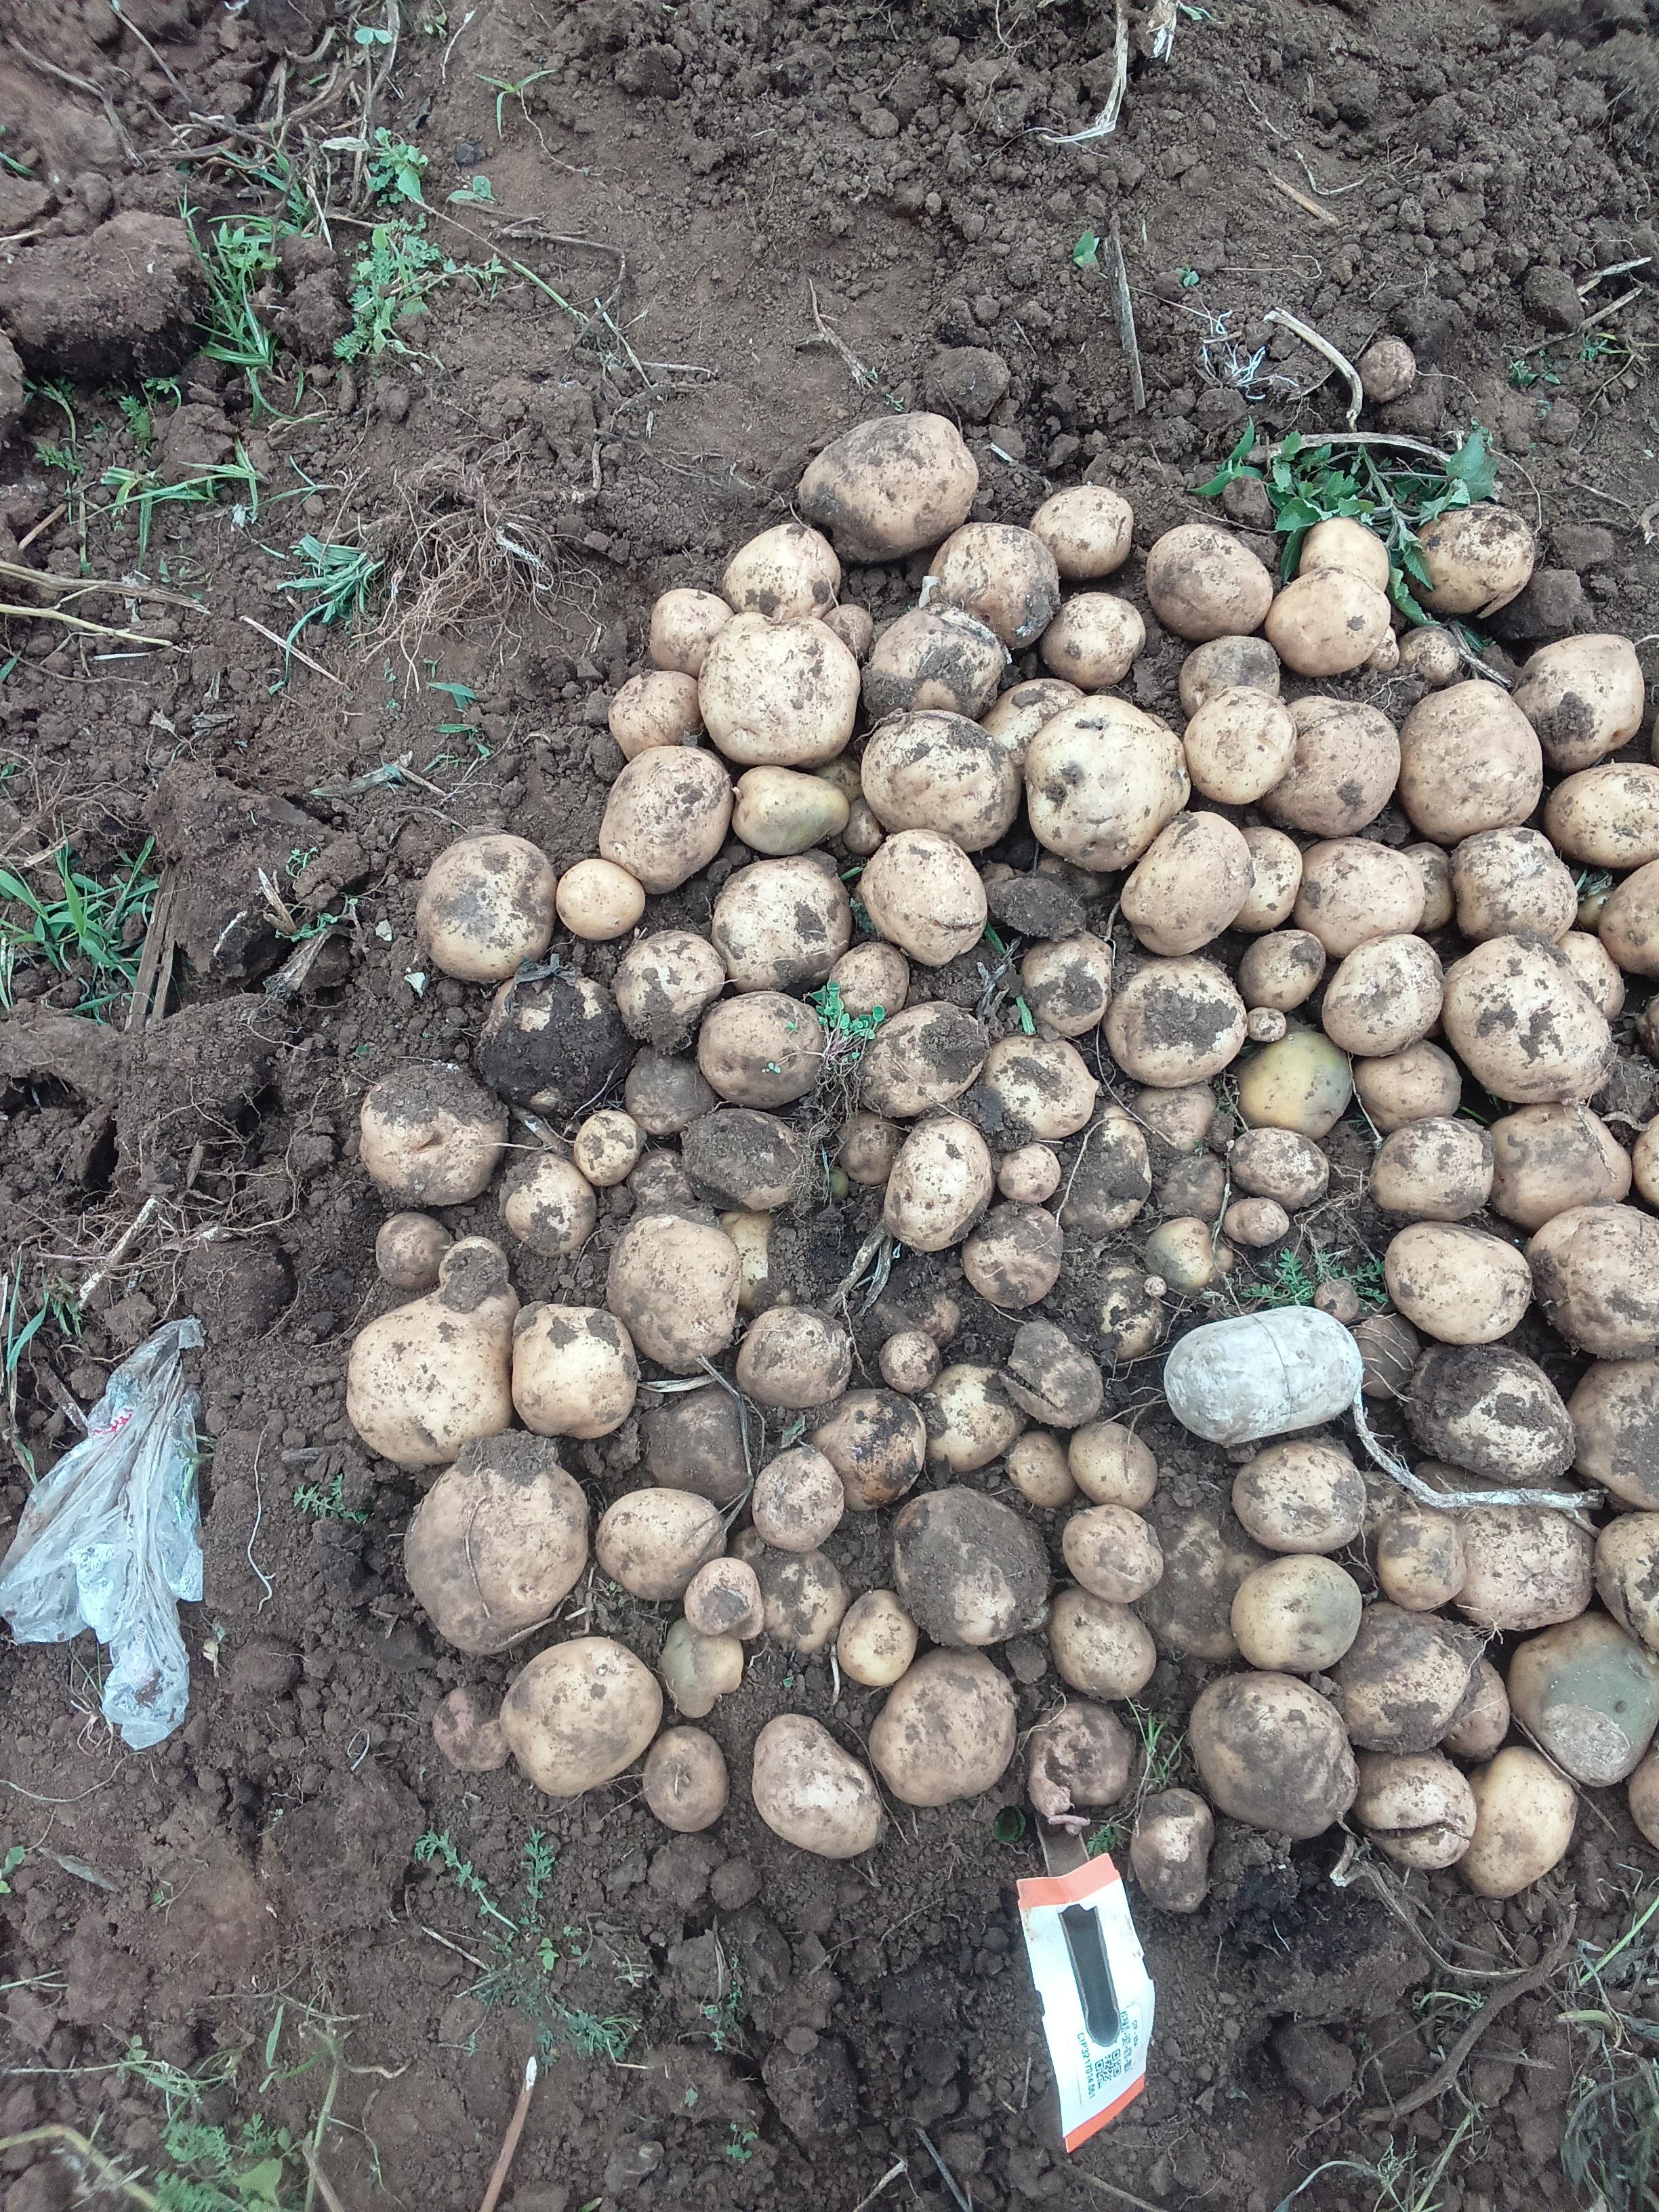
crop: potato
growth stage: harvest
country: Kenya
